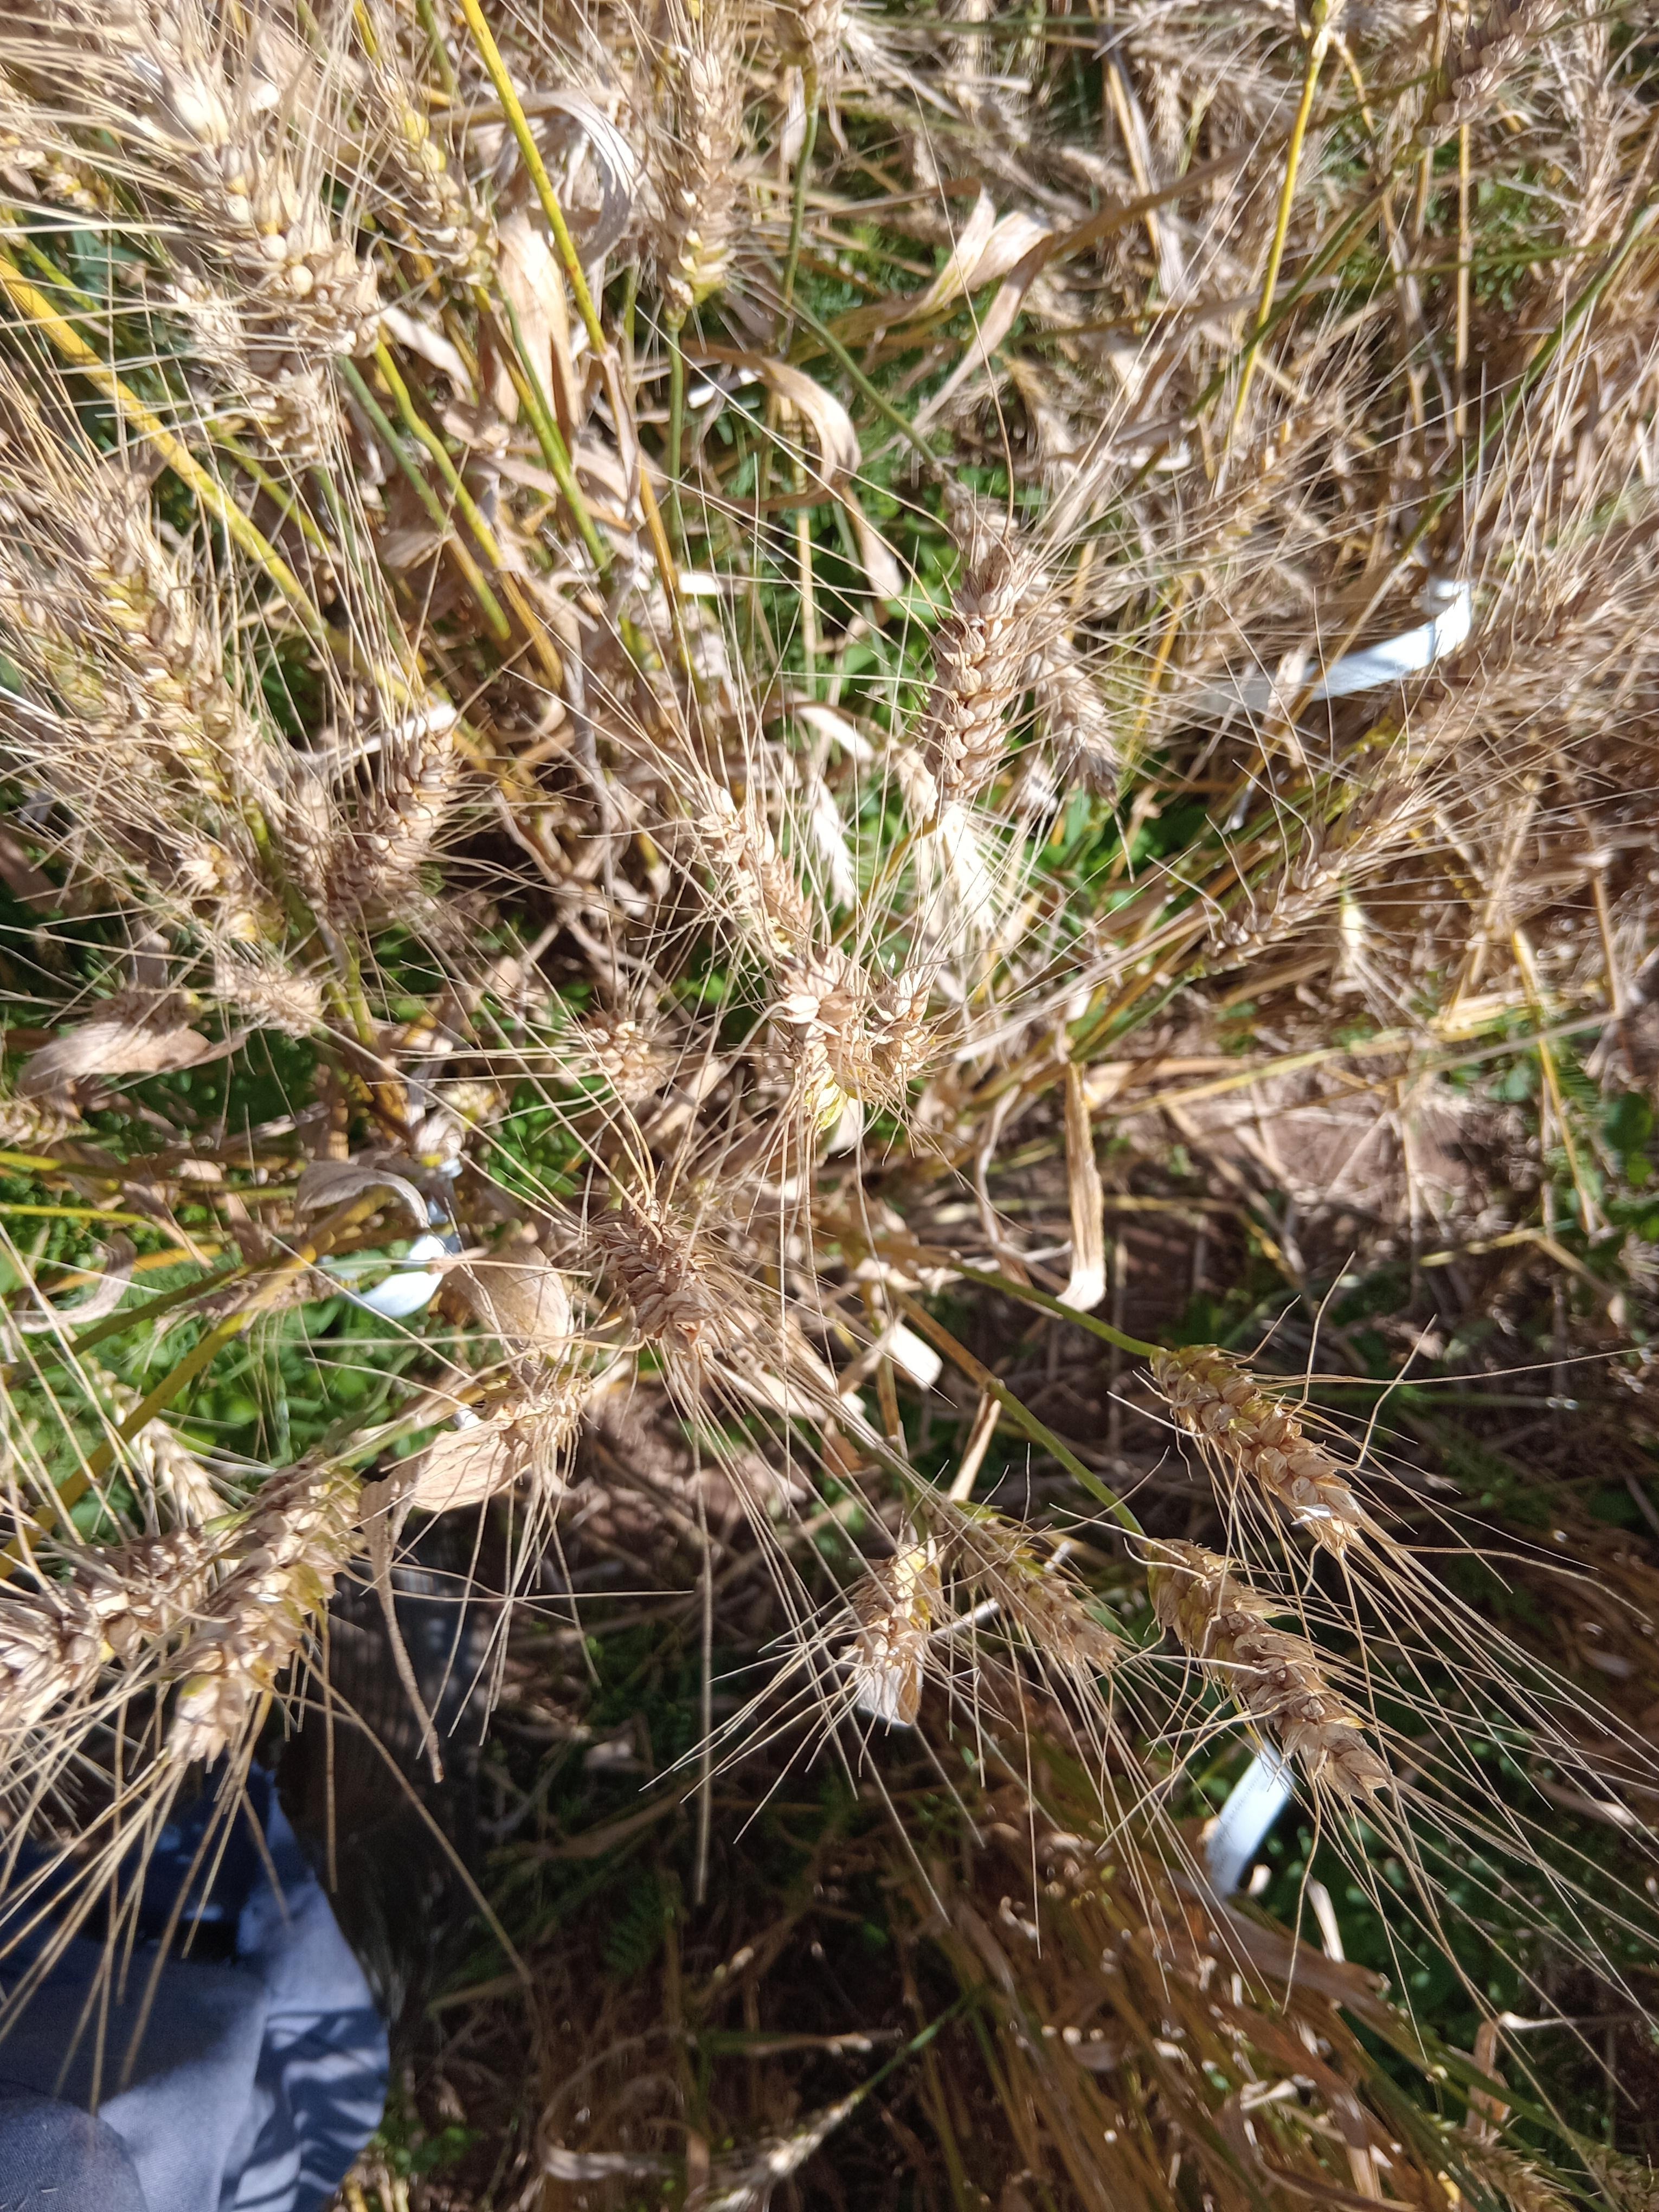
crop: wheat
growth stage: maturity
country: Kenya
